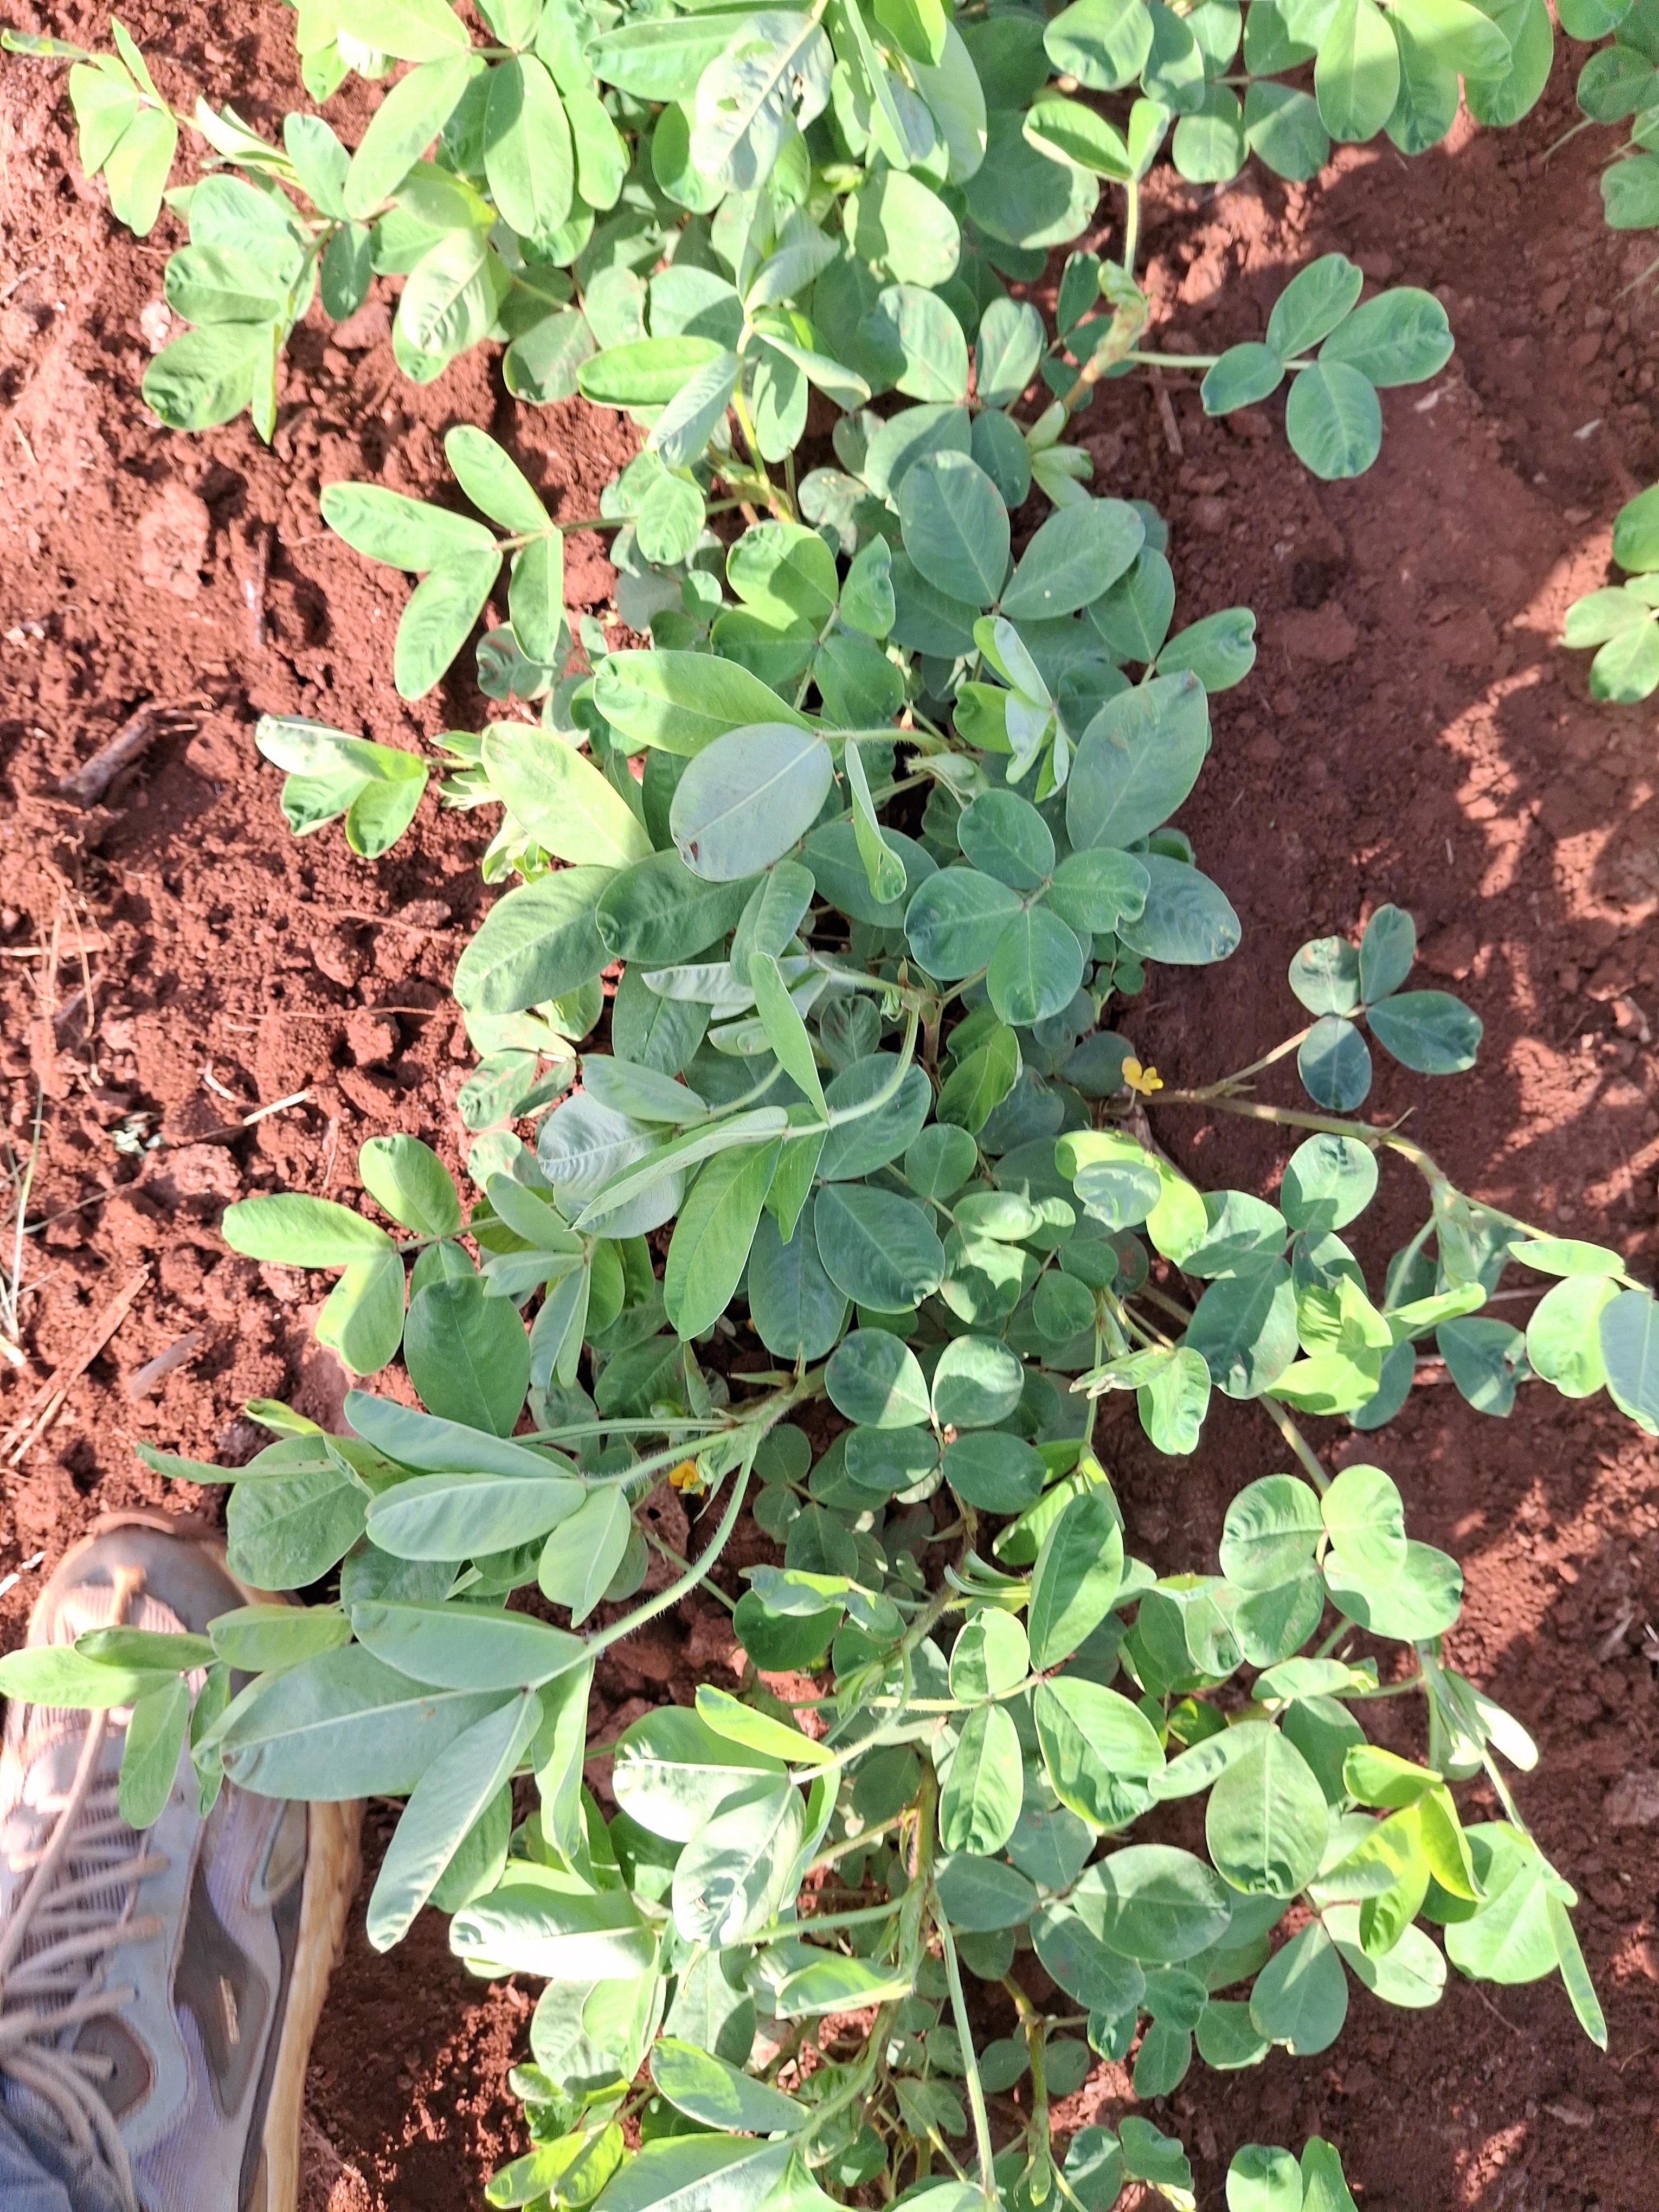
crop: groundnut
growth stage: vegetative
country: Kenya
